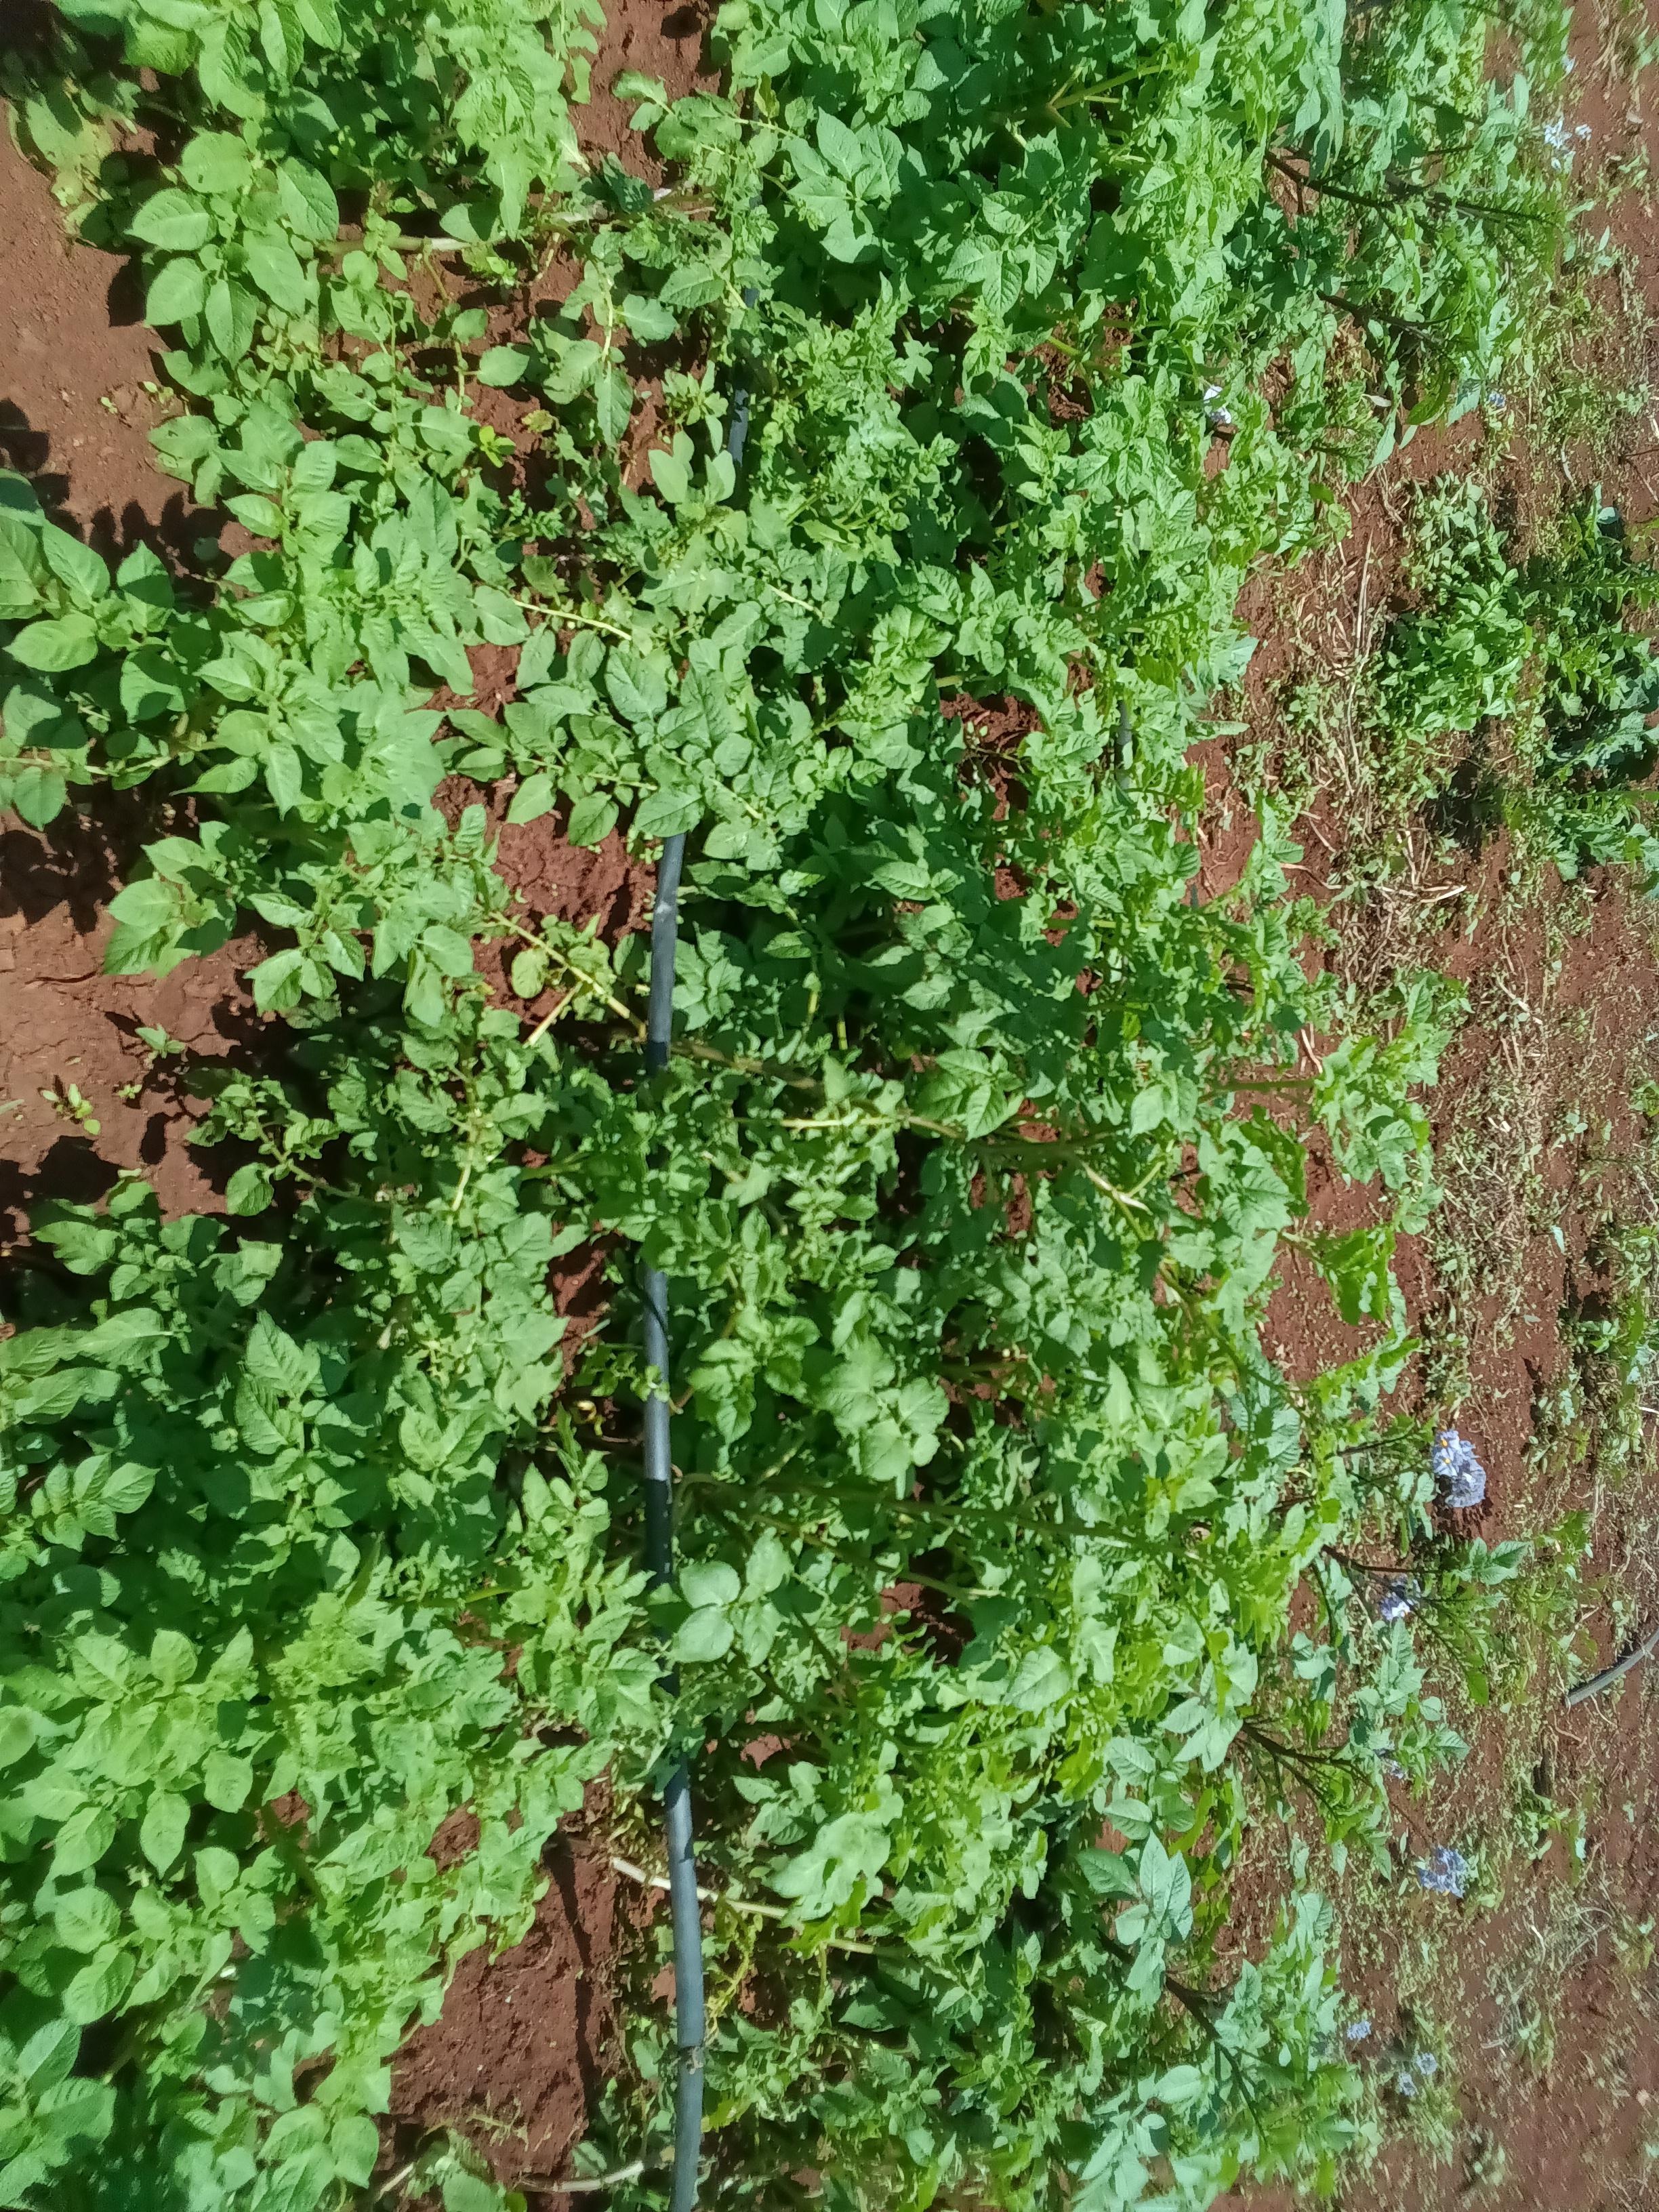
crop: potato
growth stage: vegetative
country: Kenya
